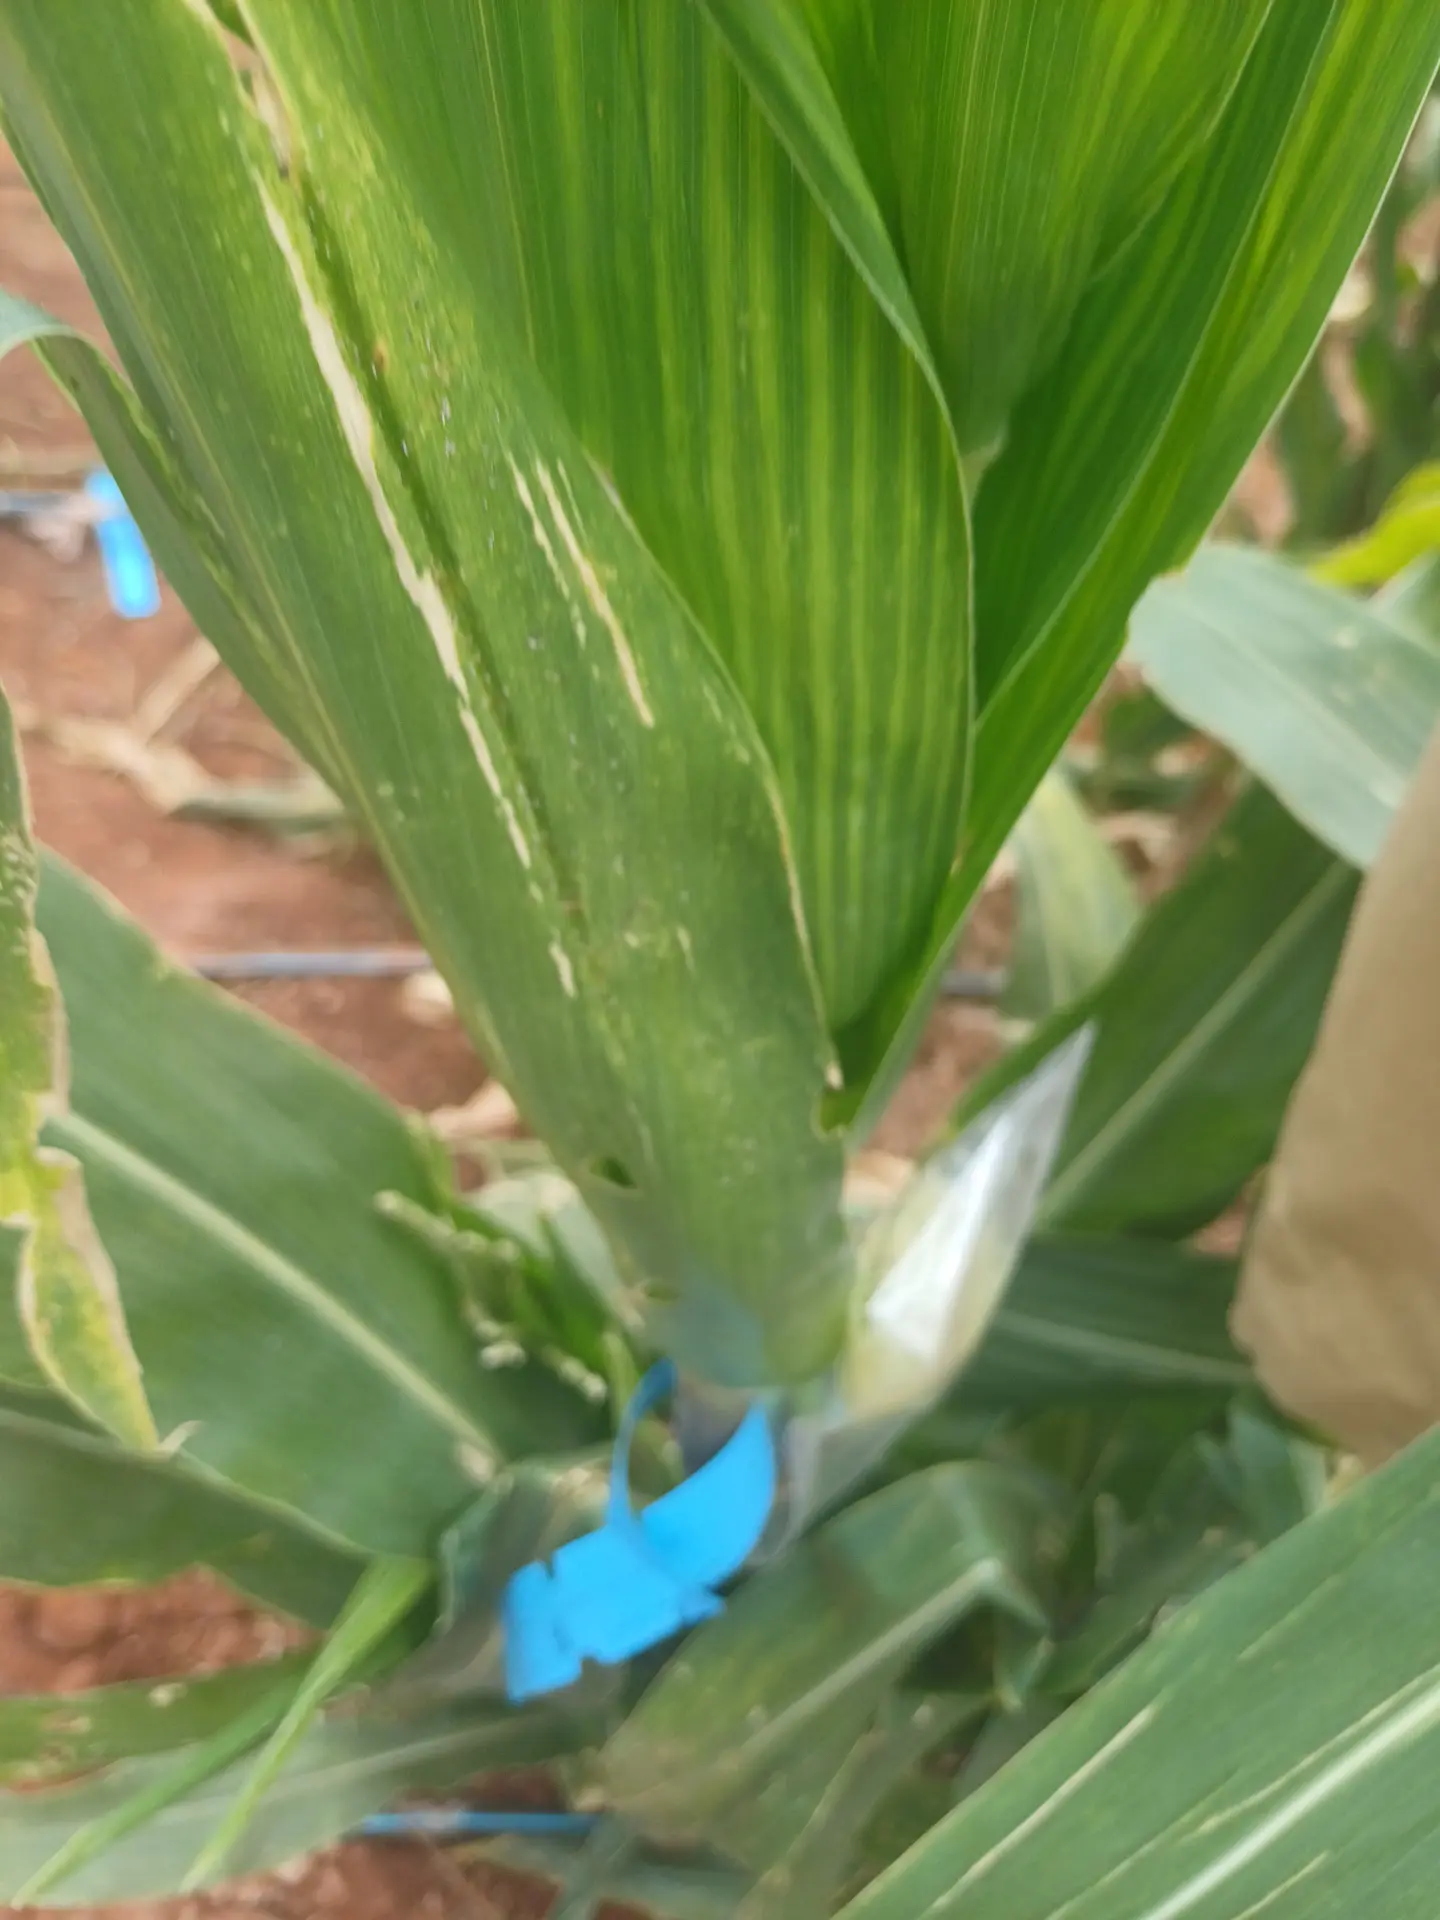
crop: maize
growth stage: flowering
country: Kenya
